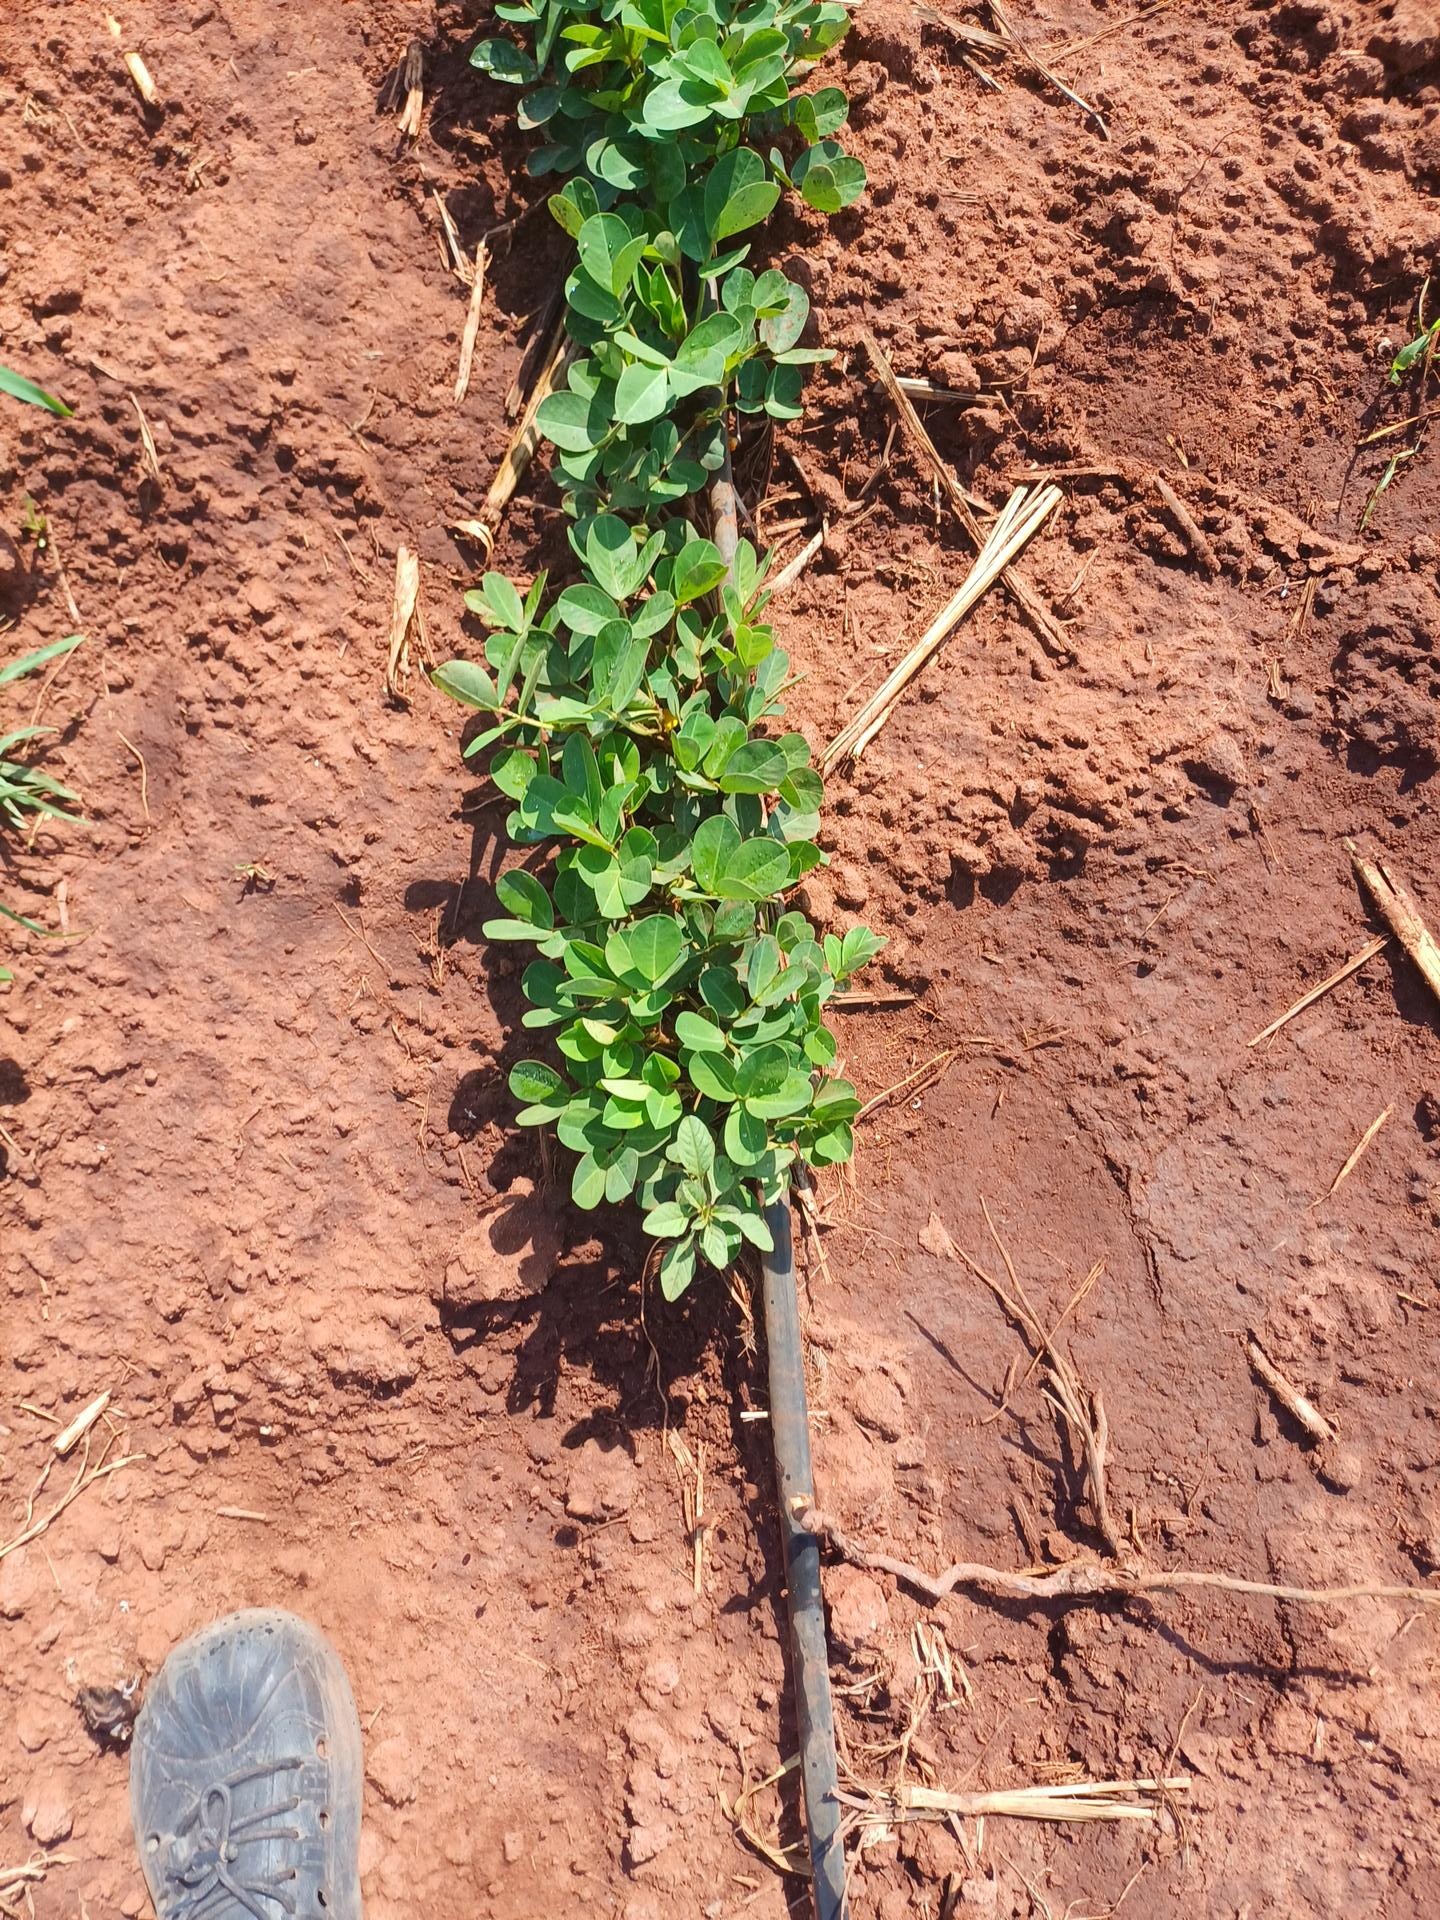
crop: groundnut
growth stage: vegetative
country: Kenya
